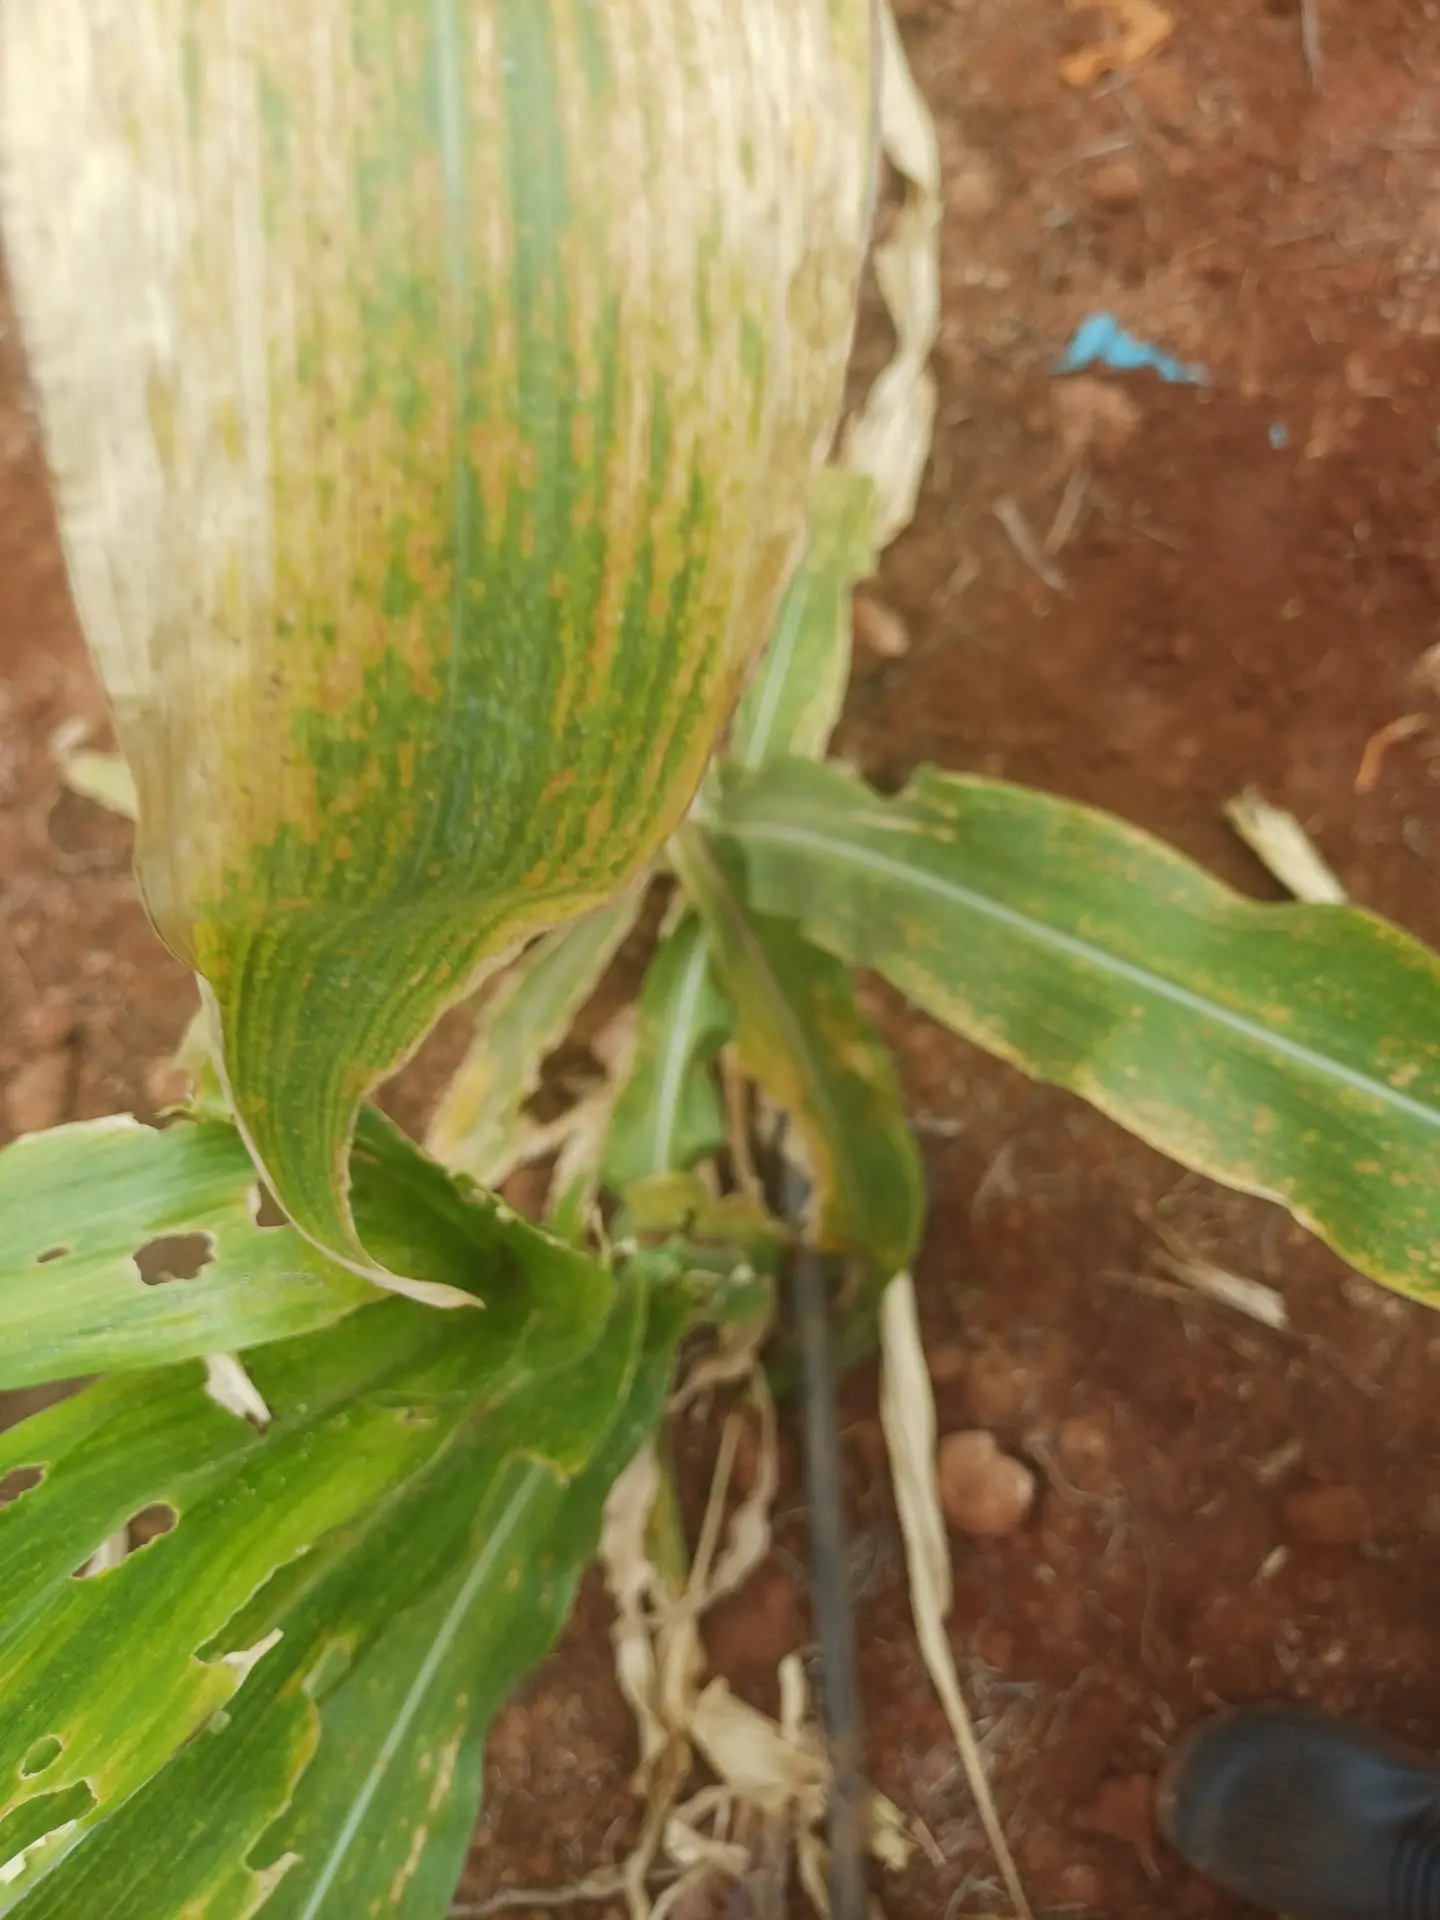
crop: maize
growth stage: flowering
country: Kenya
